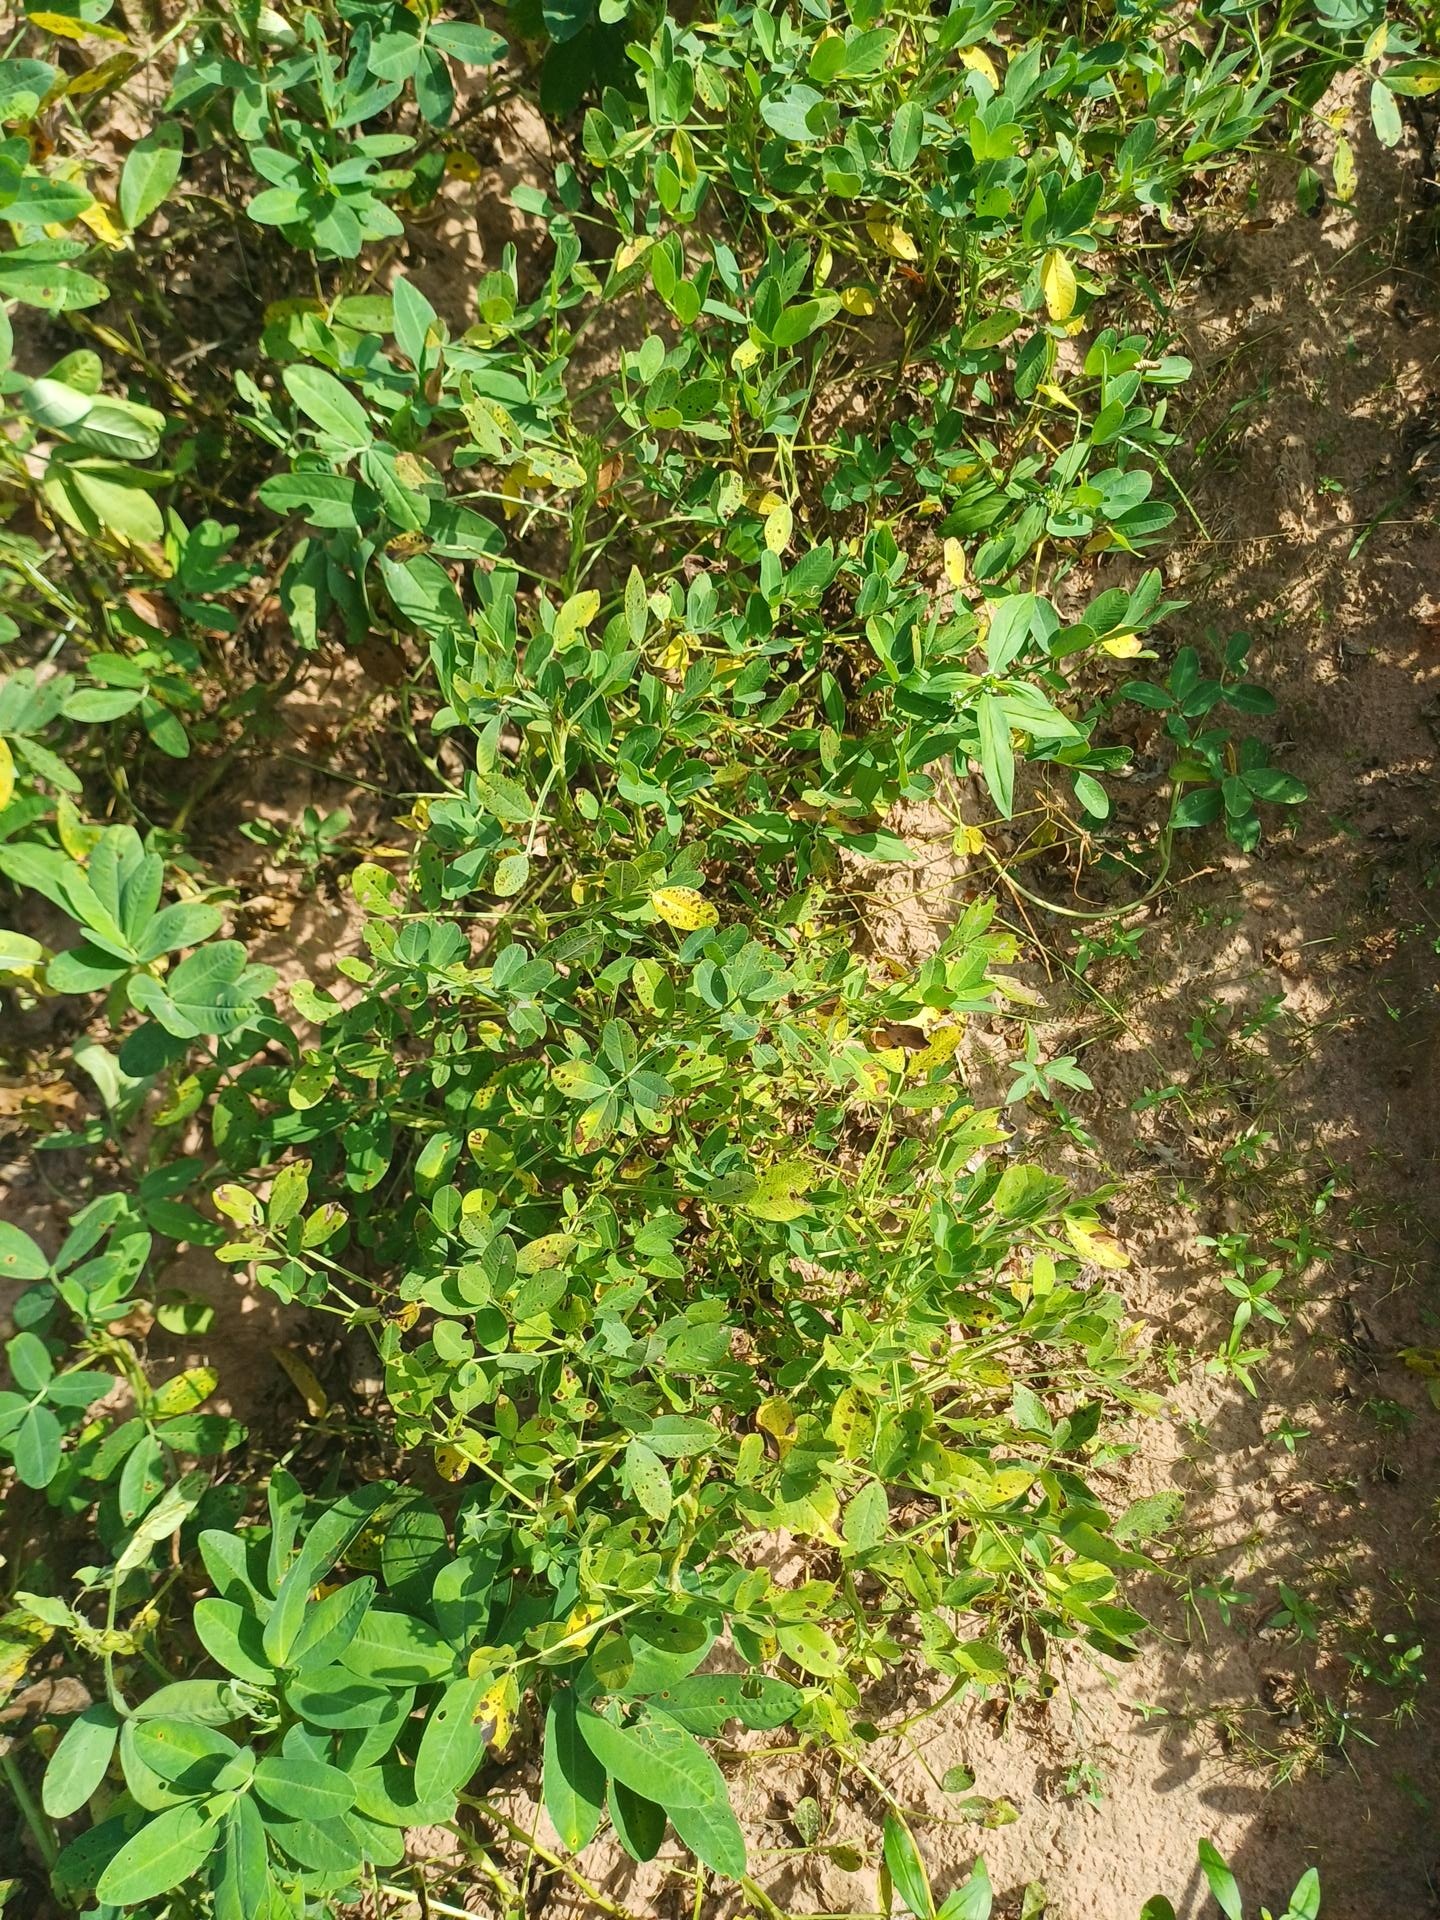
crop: groundnut
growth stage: flowering
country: Senegal
